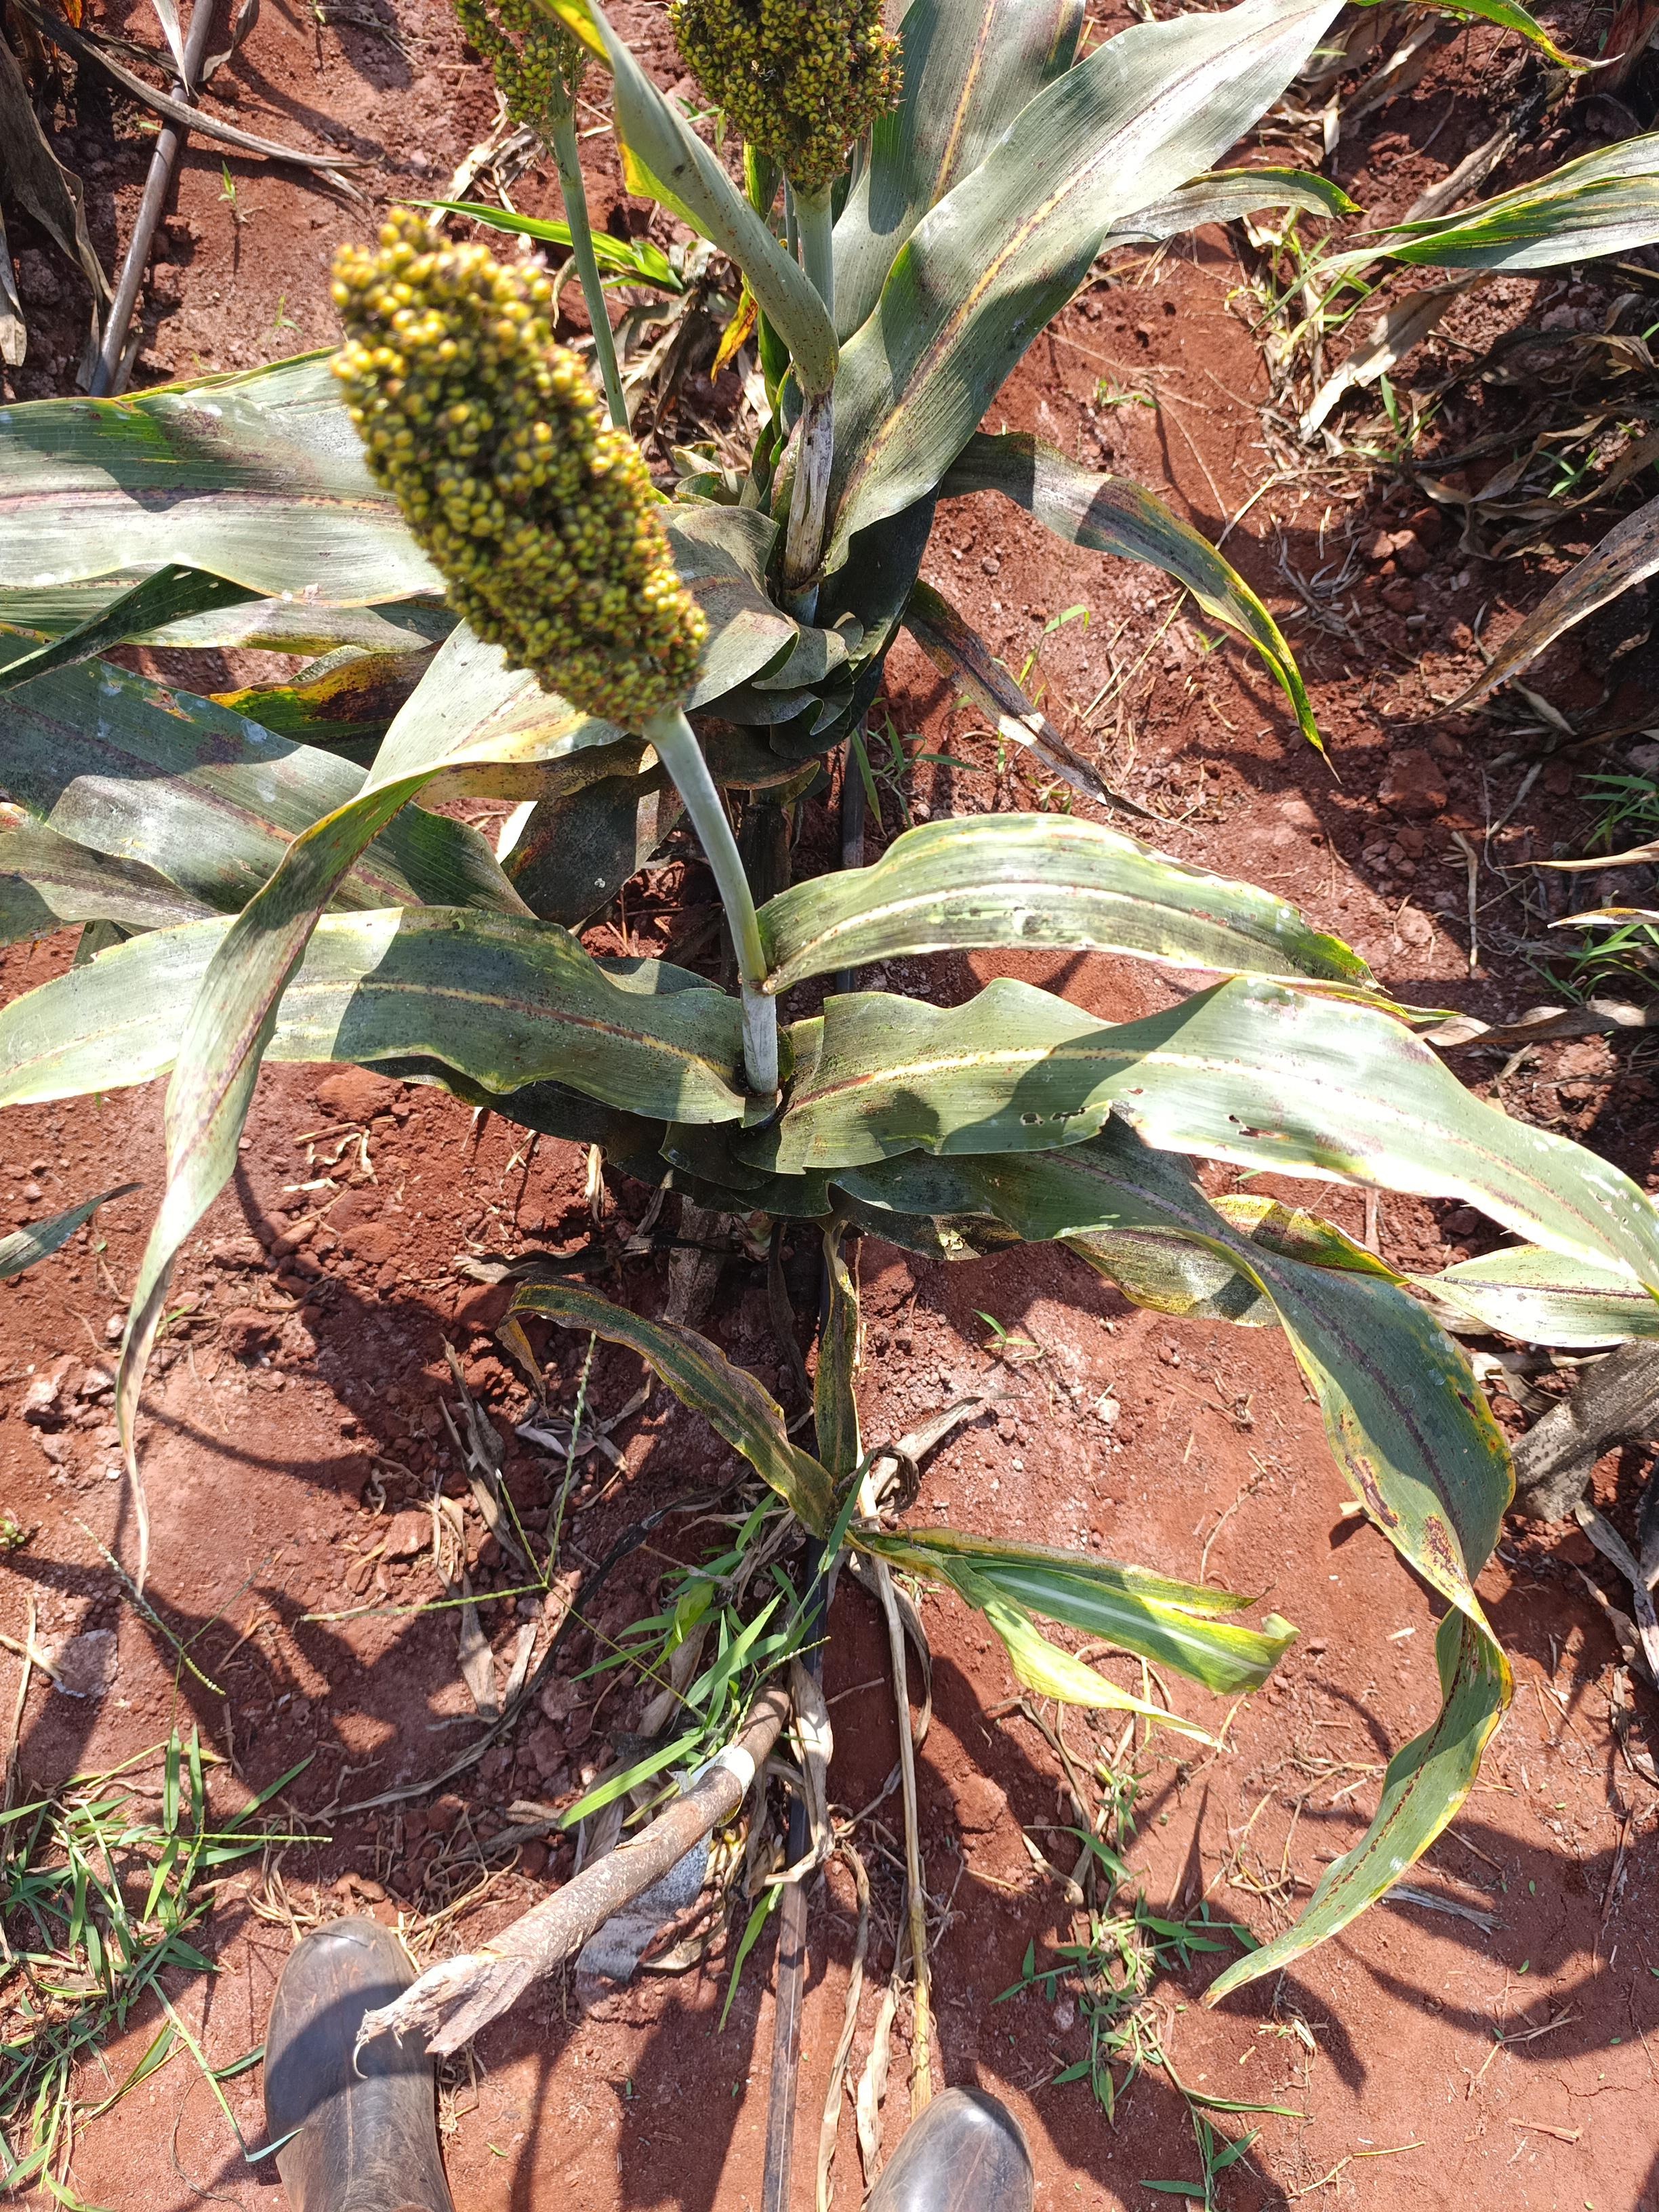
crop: sorghum
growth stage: filling grain
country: Kenya
